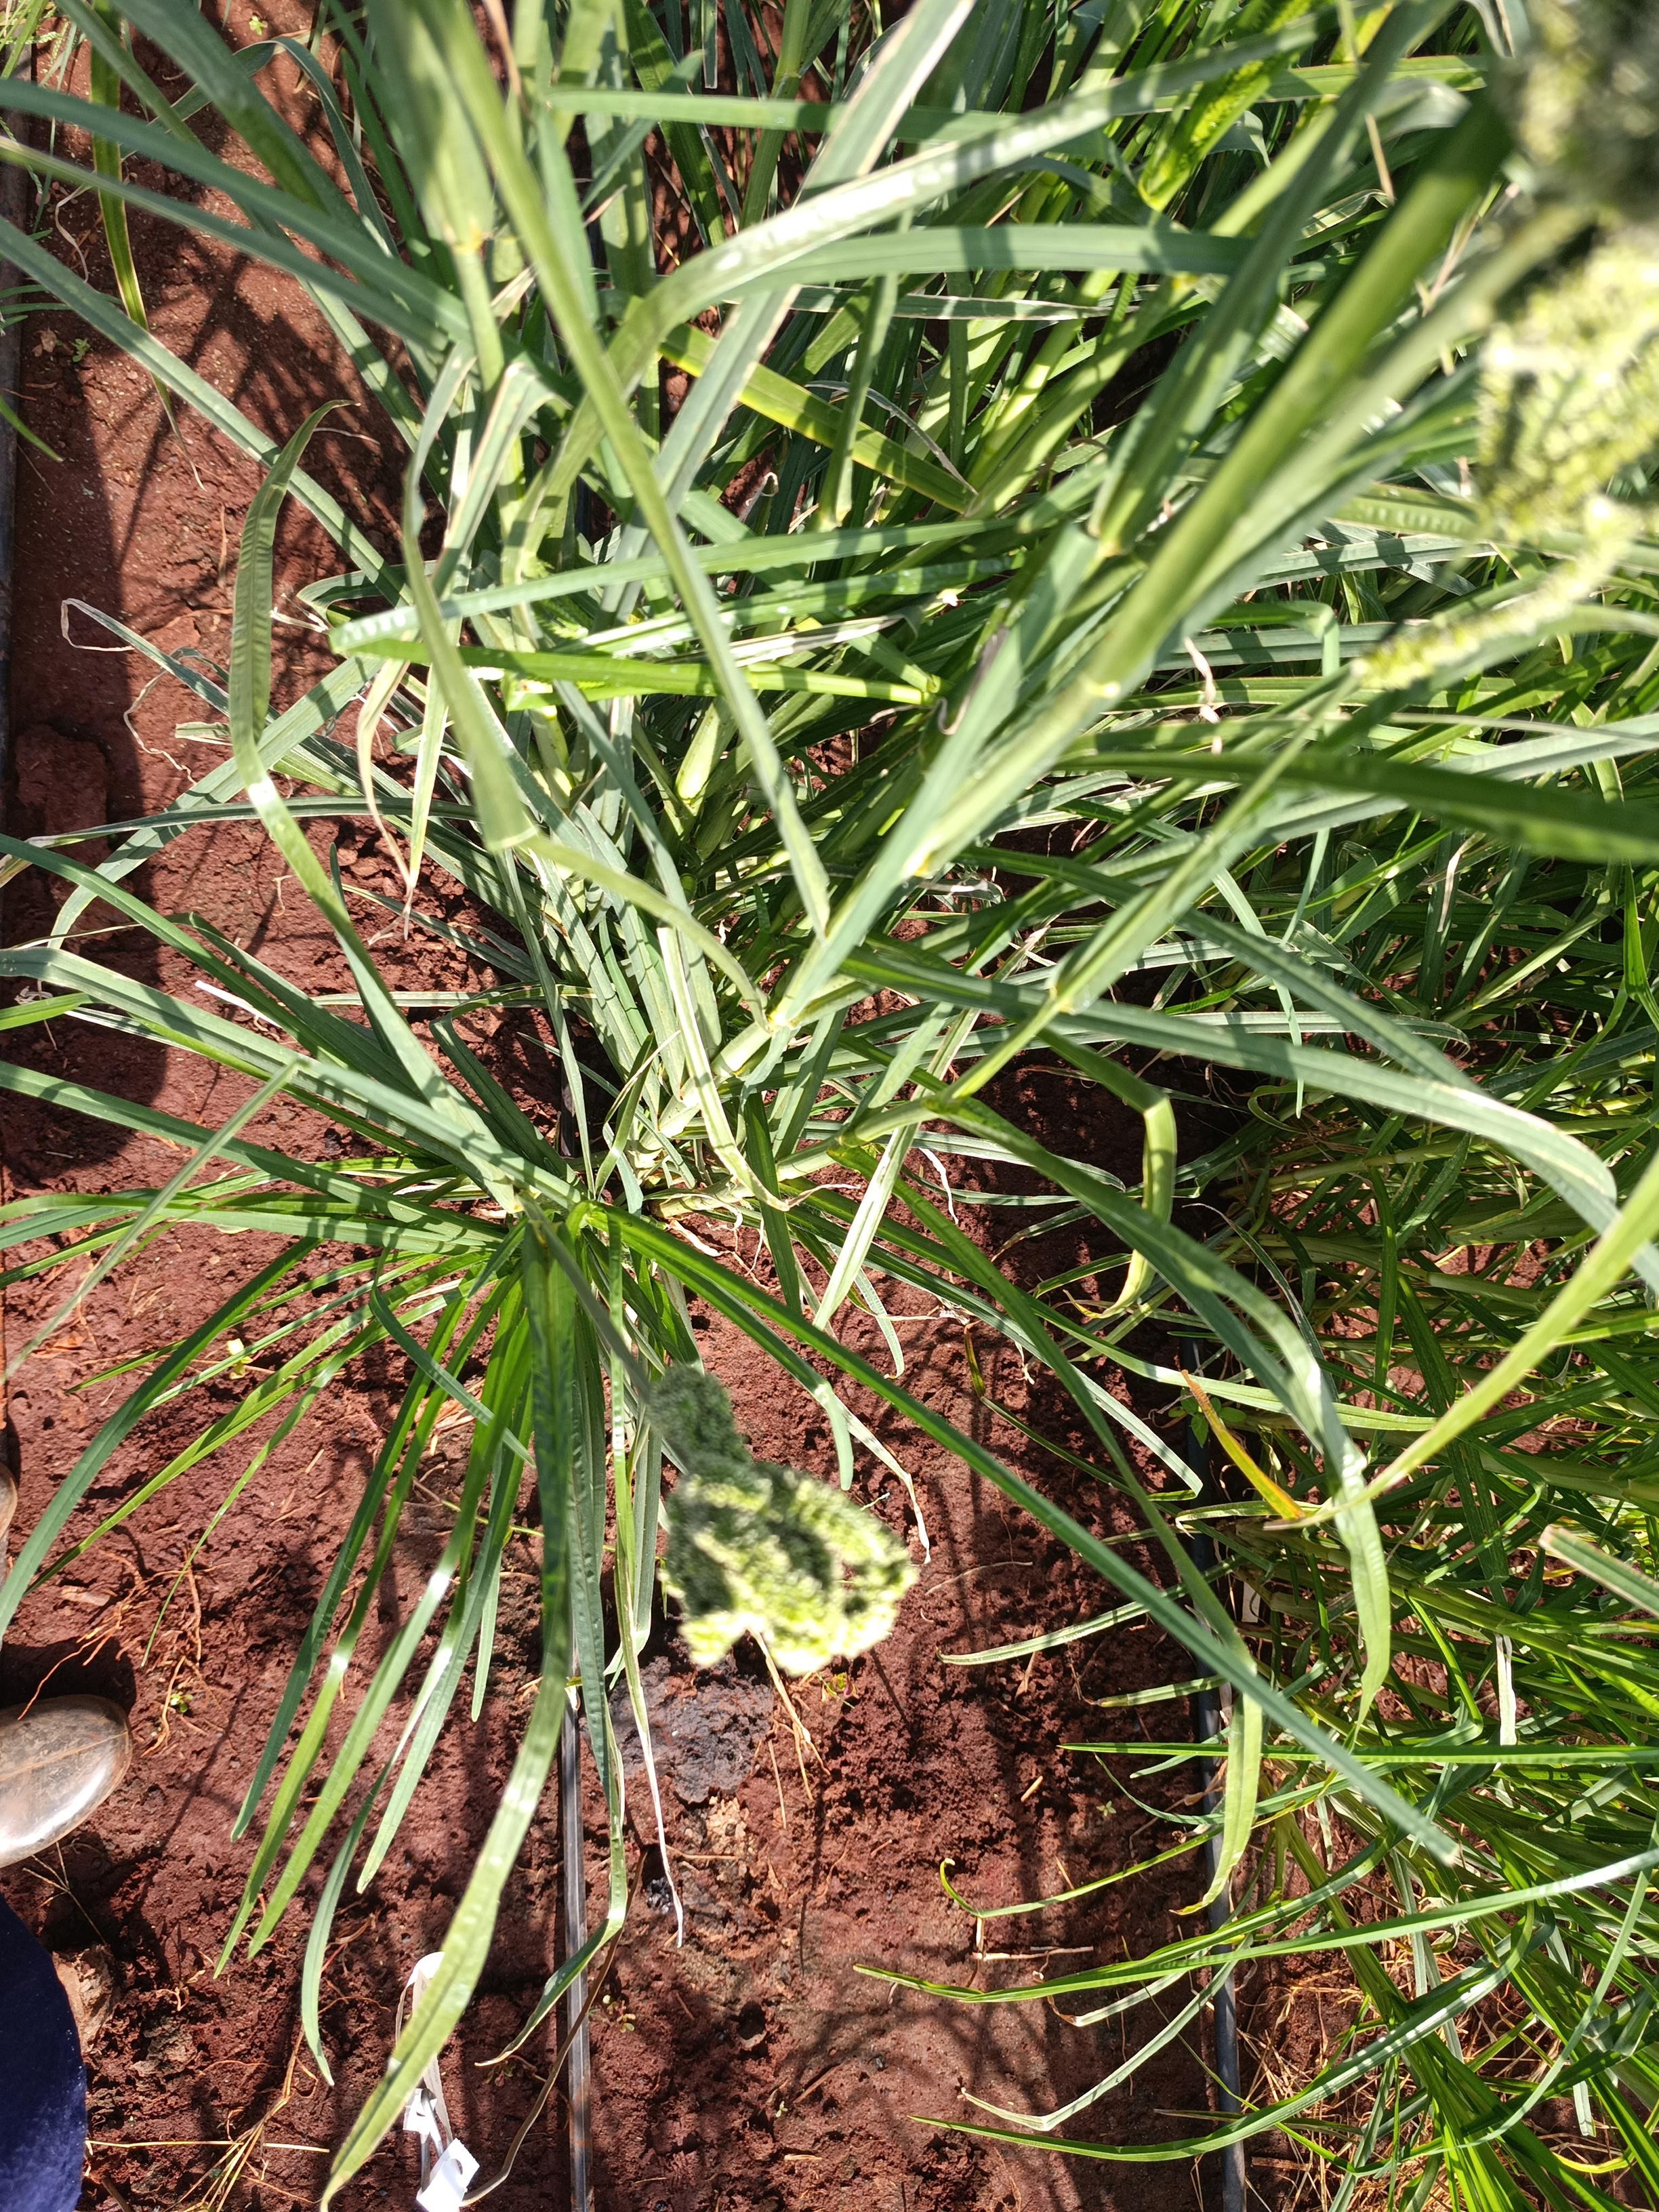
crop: finger millet
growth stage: filling grain
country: Kenya
